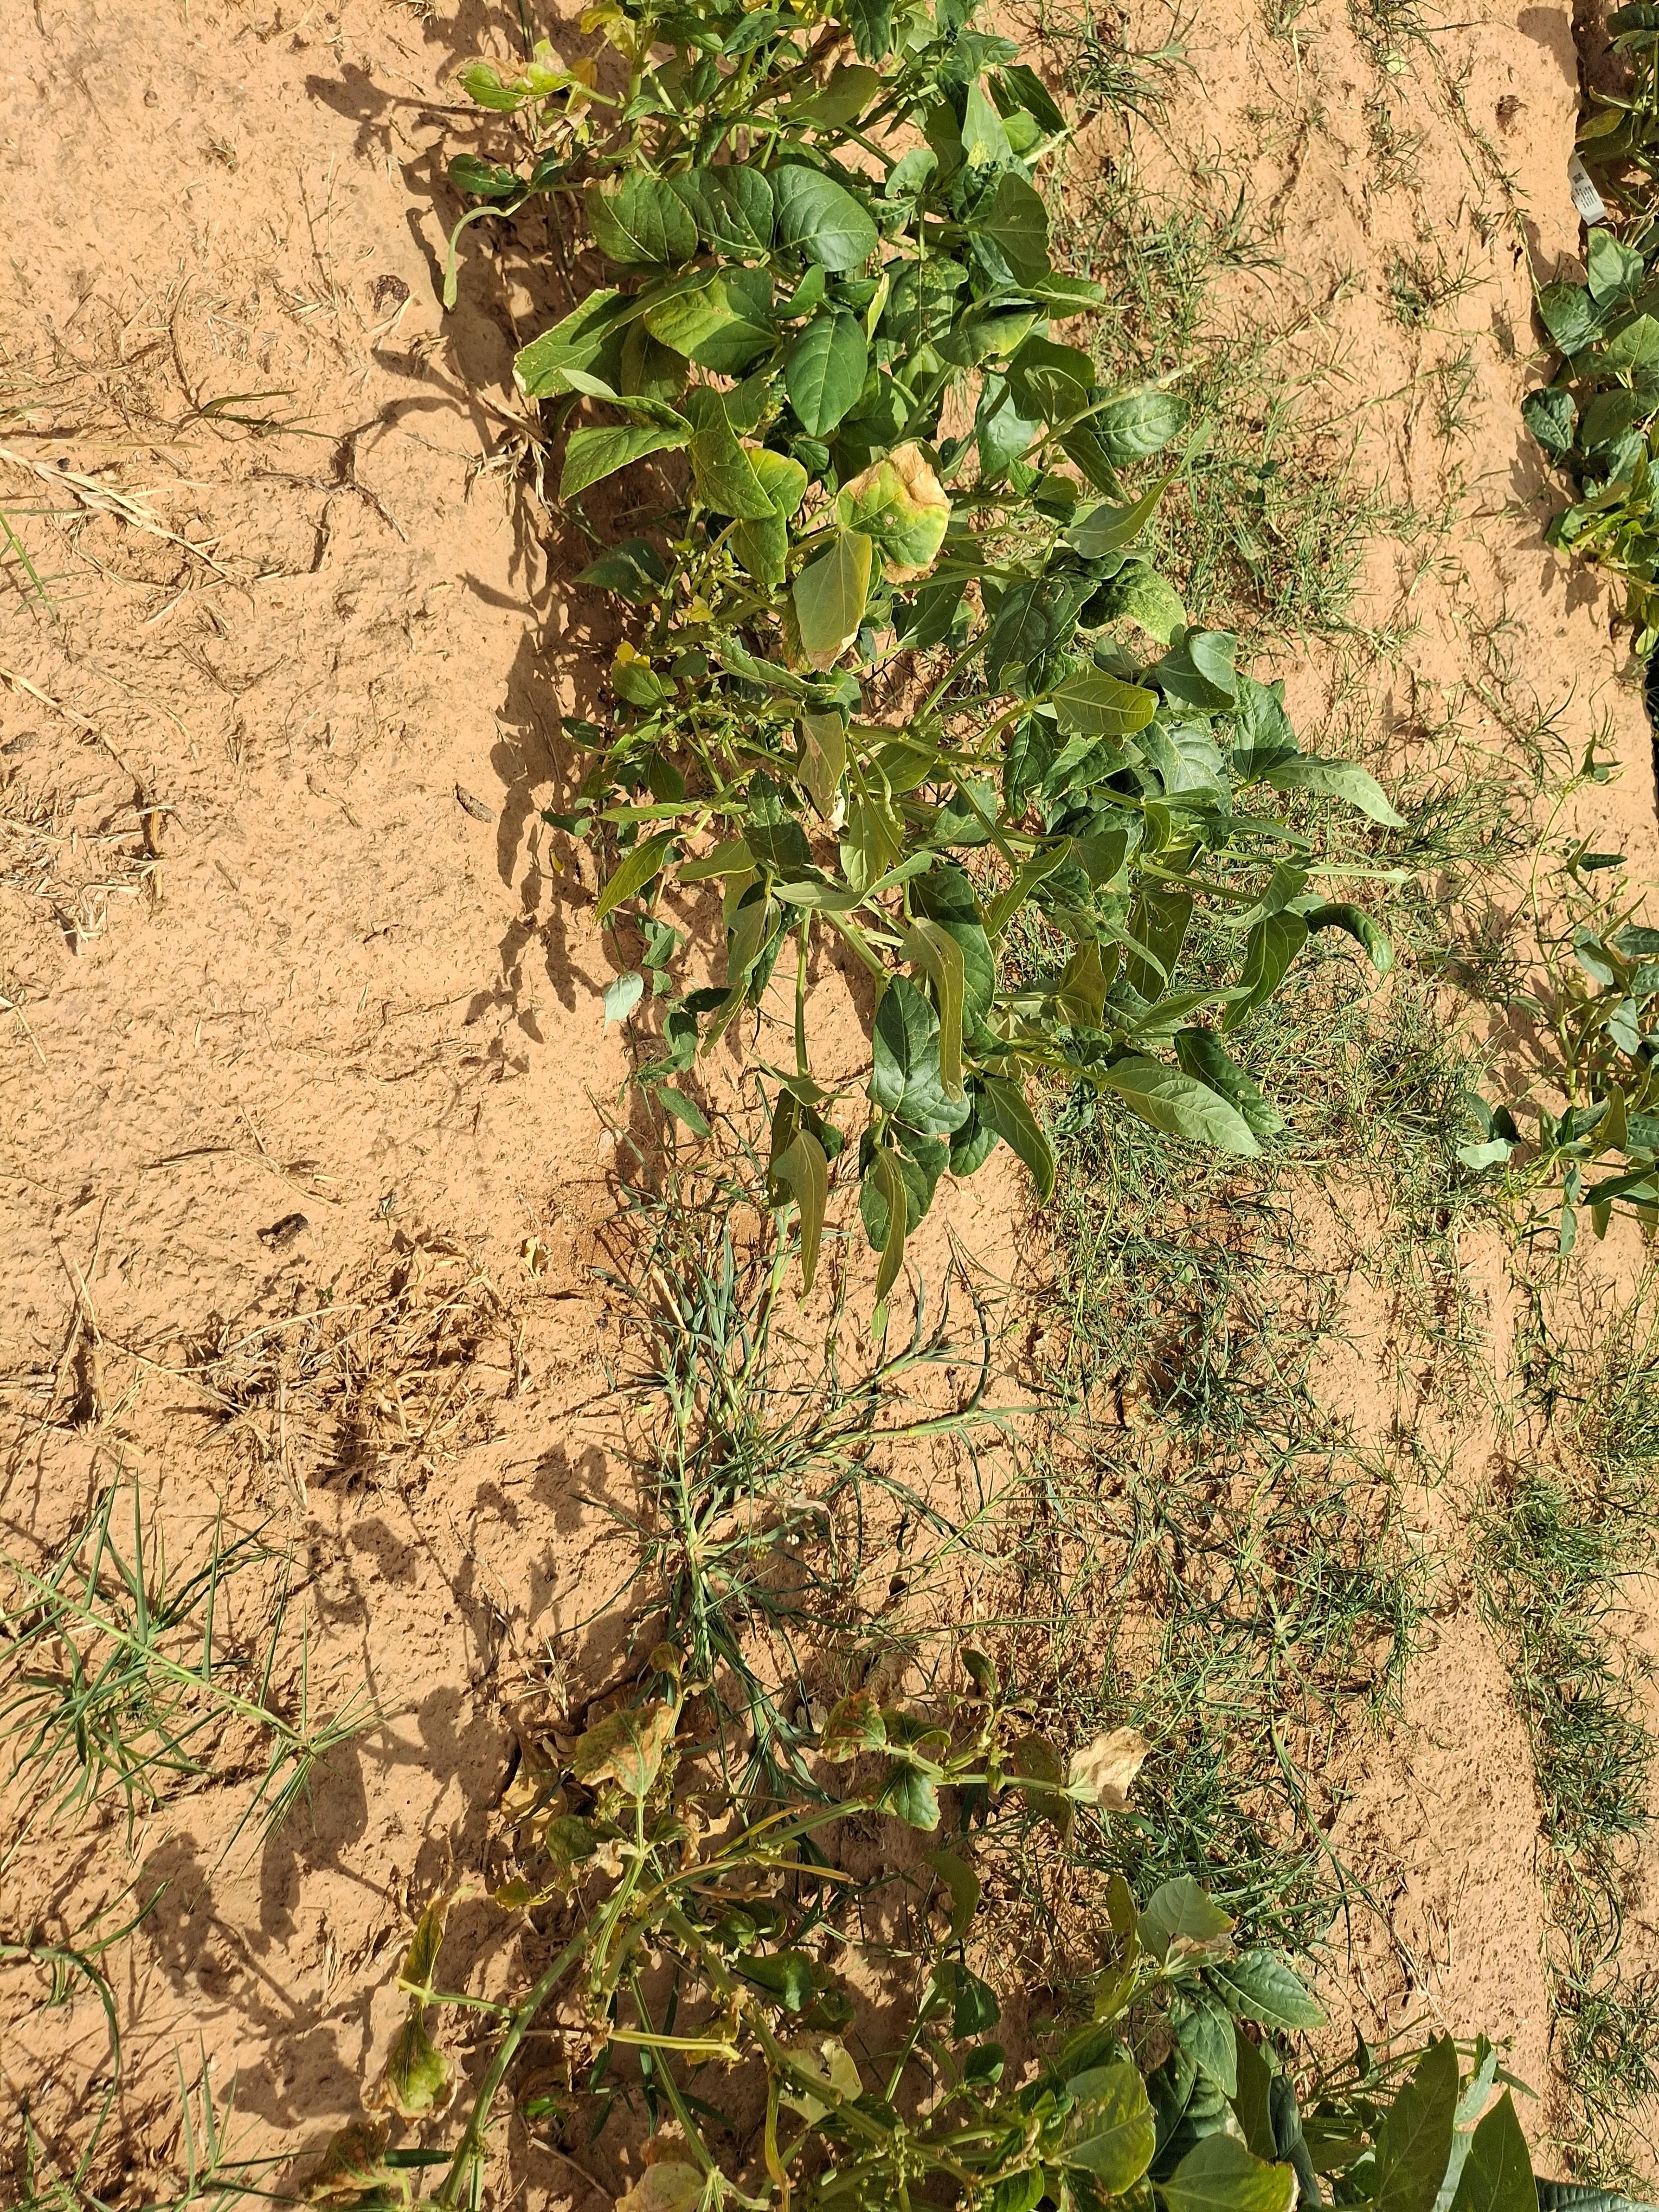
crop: cowpea
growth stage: harvest maturity
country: Nigeria
